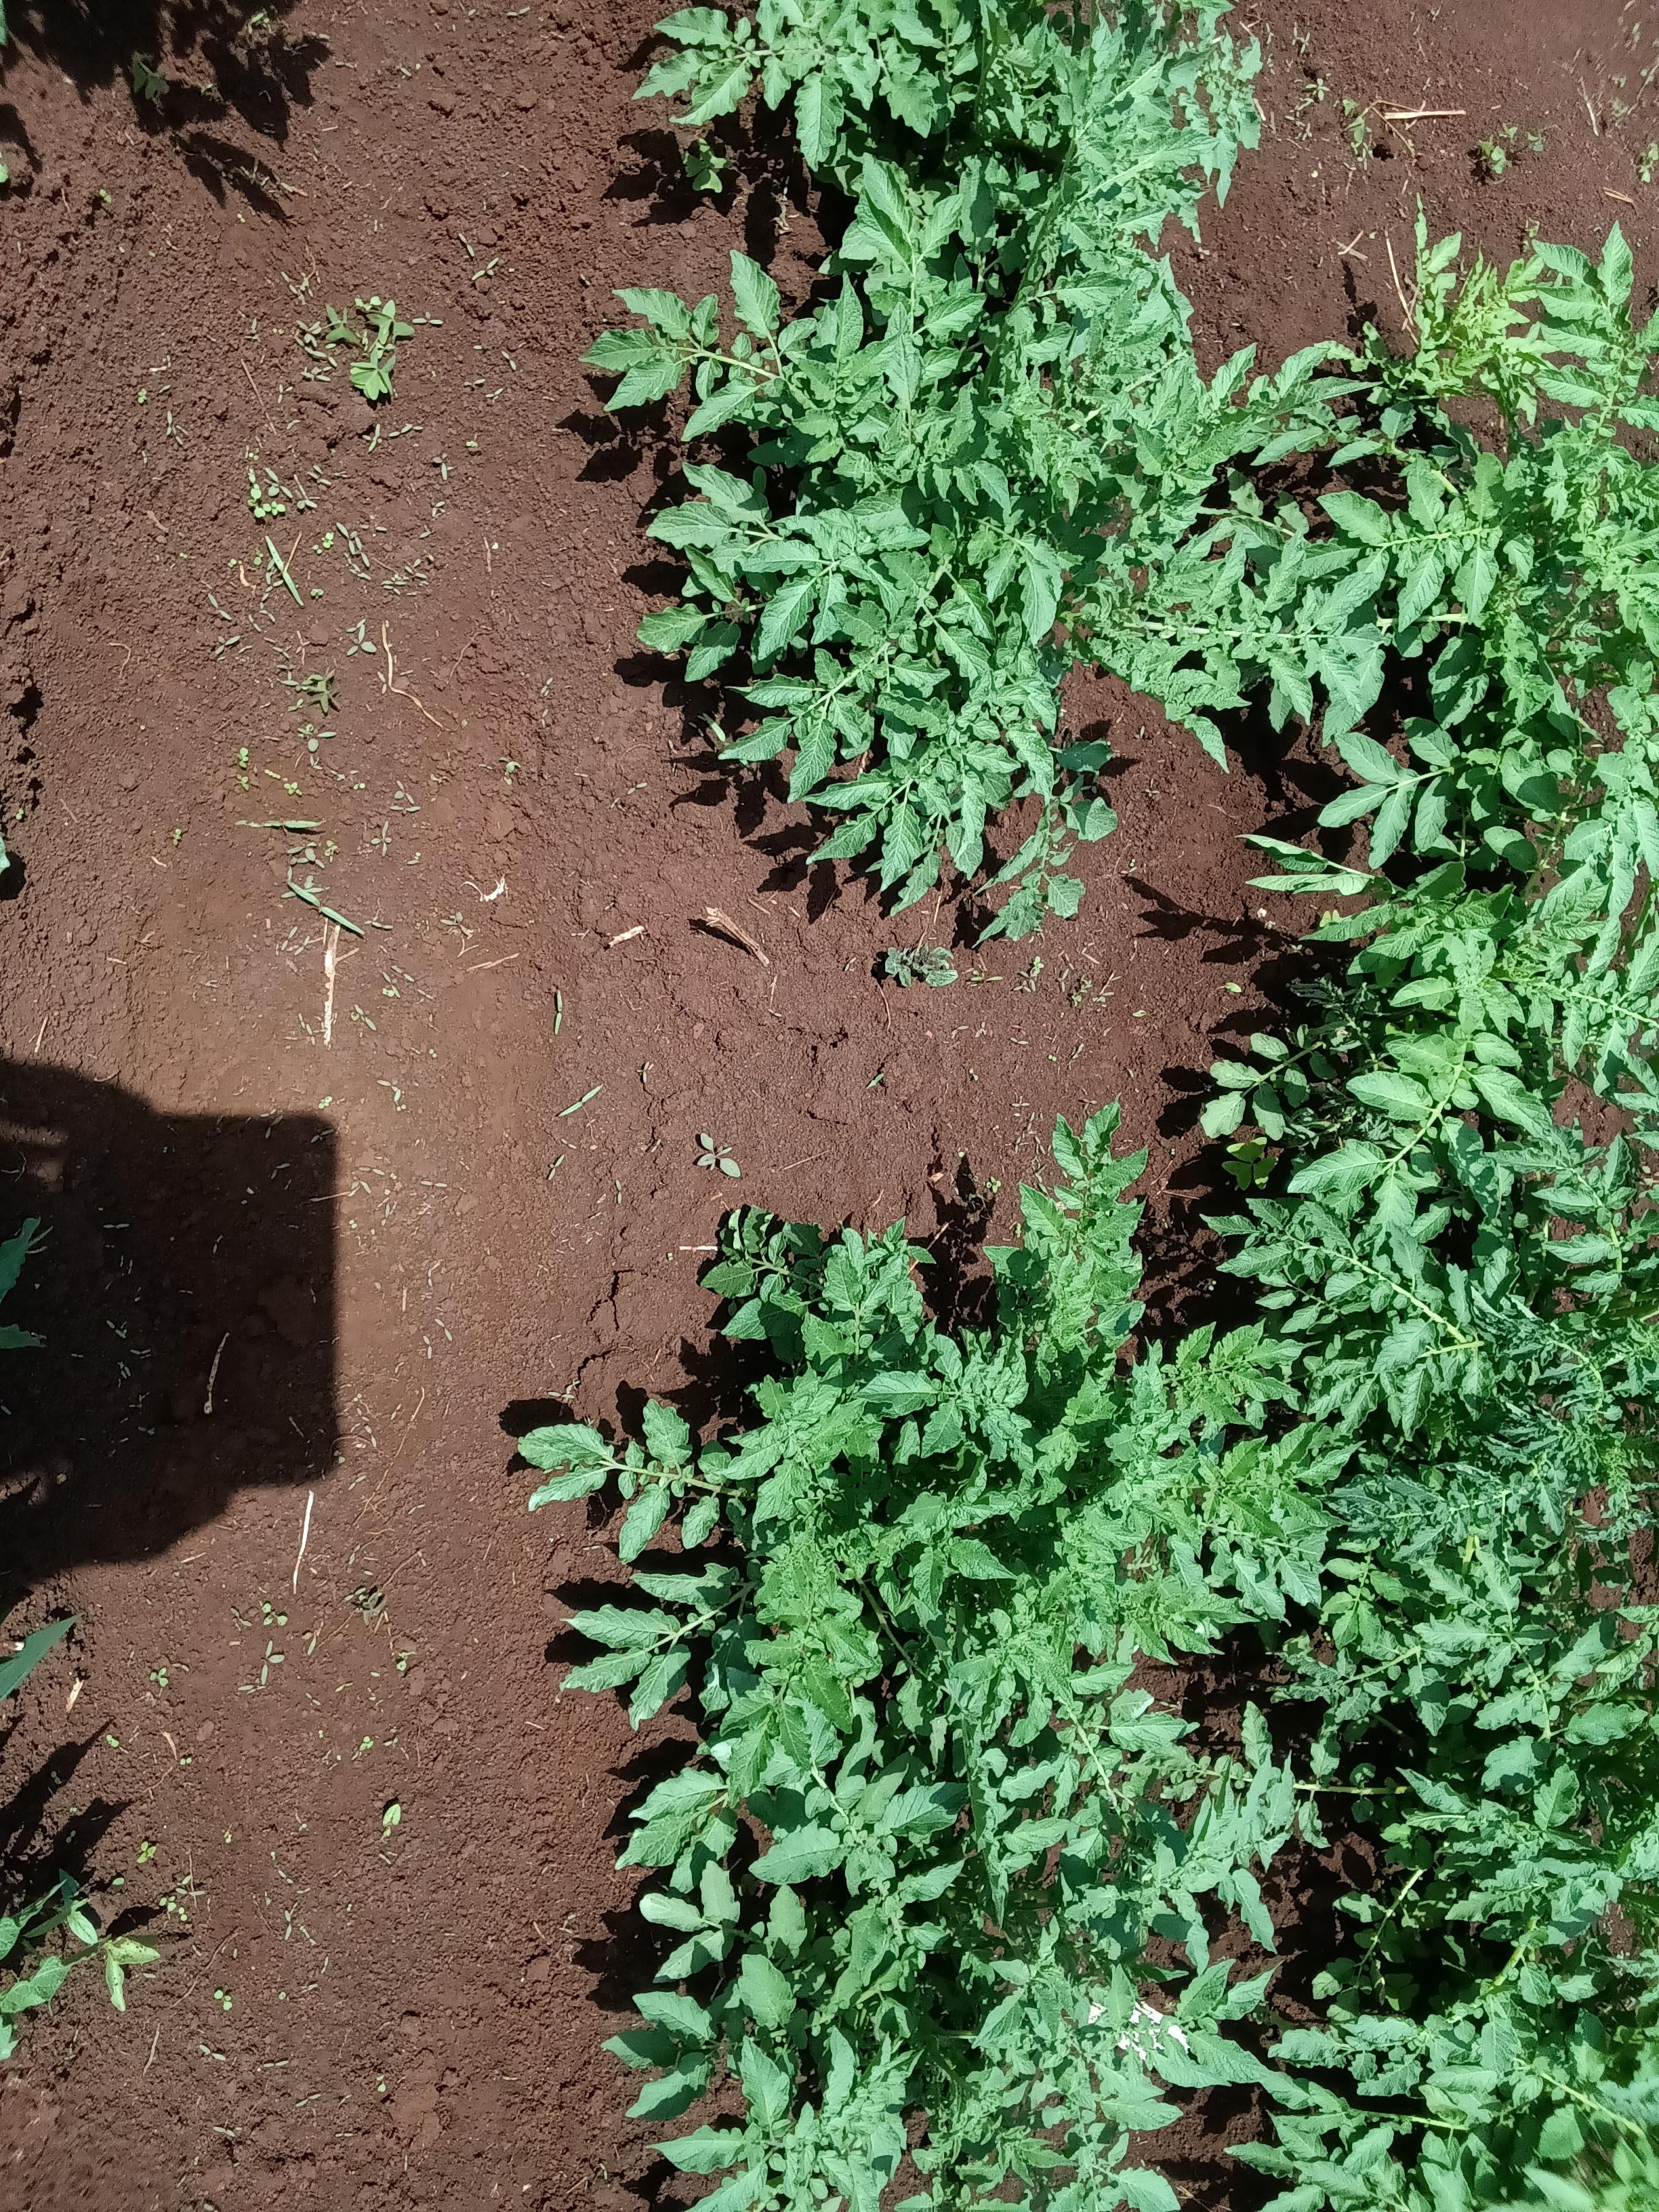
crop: potato
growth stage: vegetative
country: Kenya
